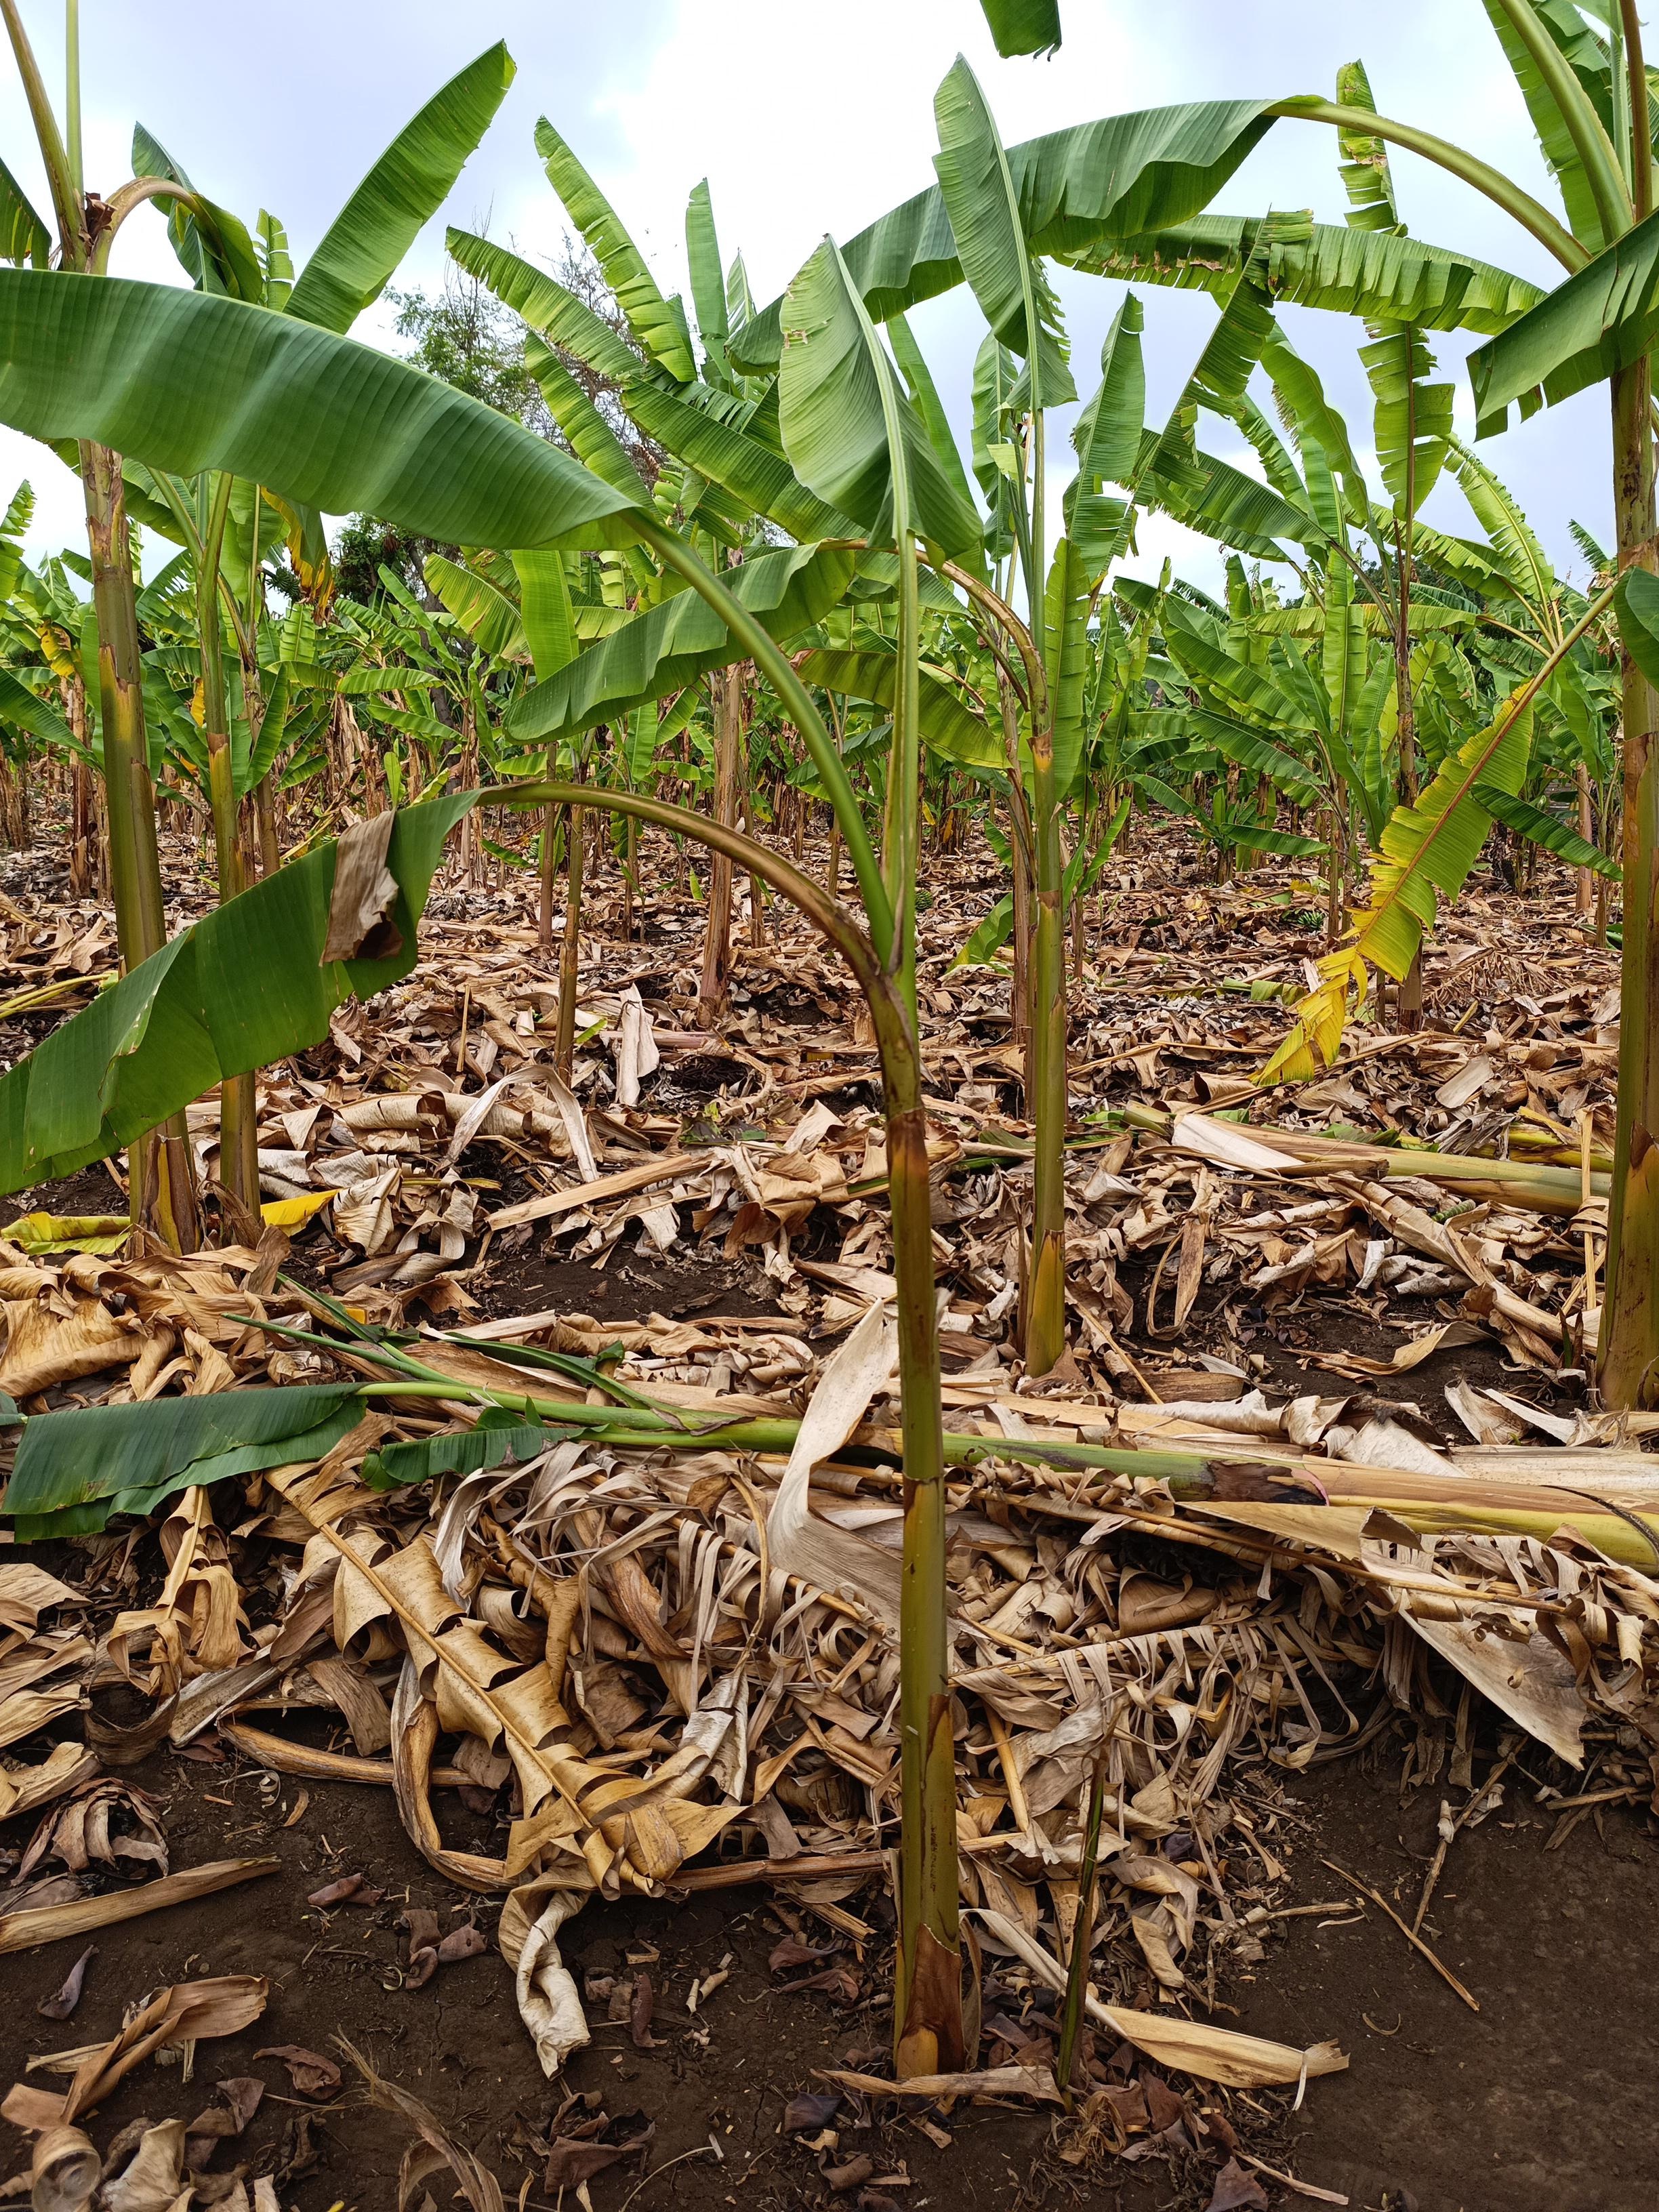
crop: banana
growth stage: vegetative
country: Tanzania
